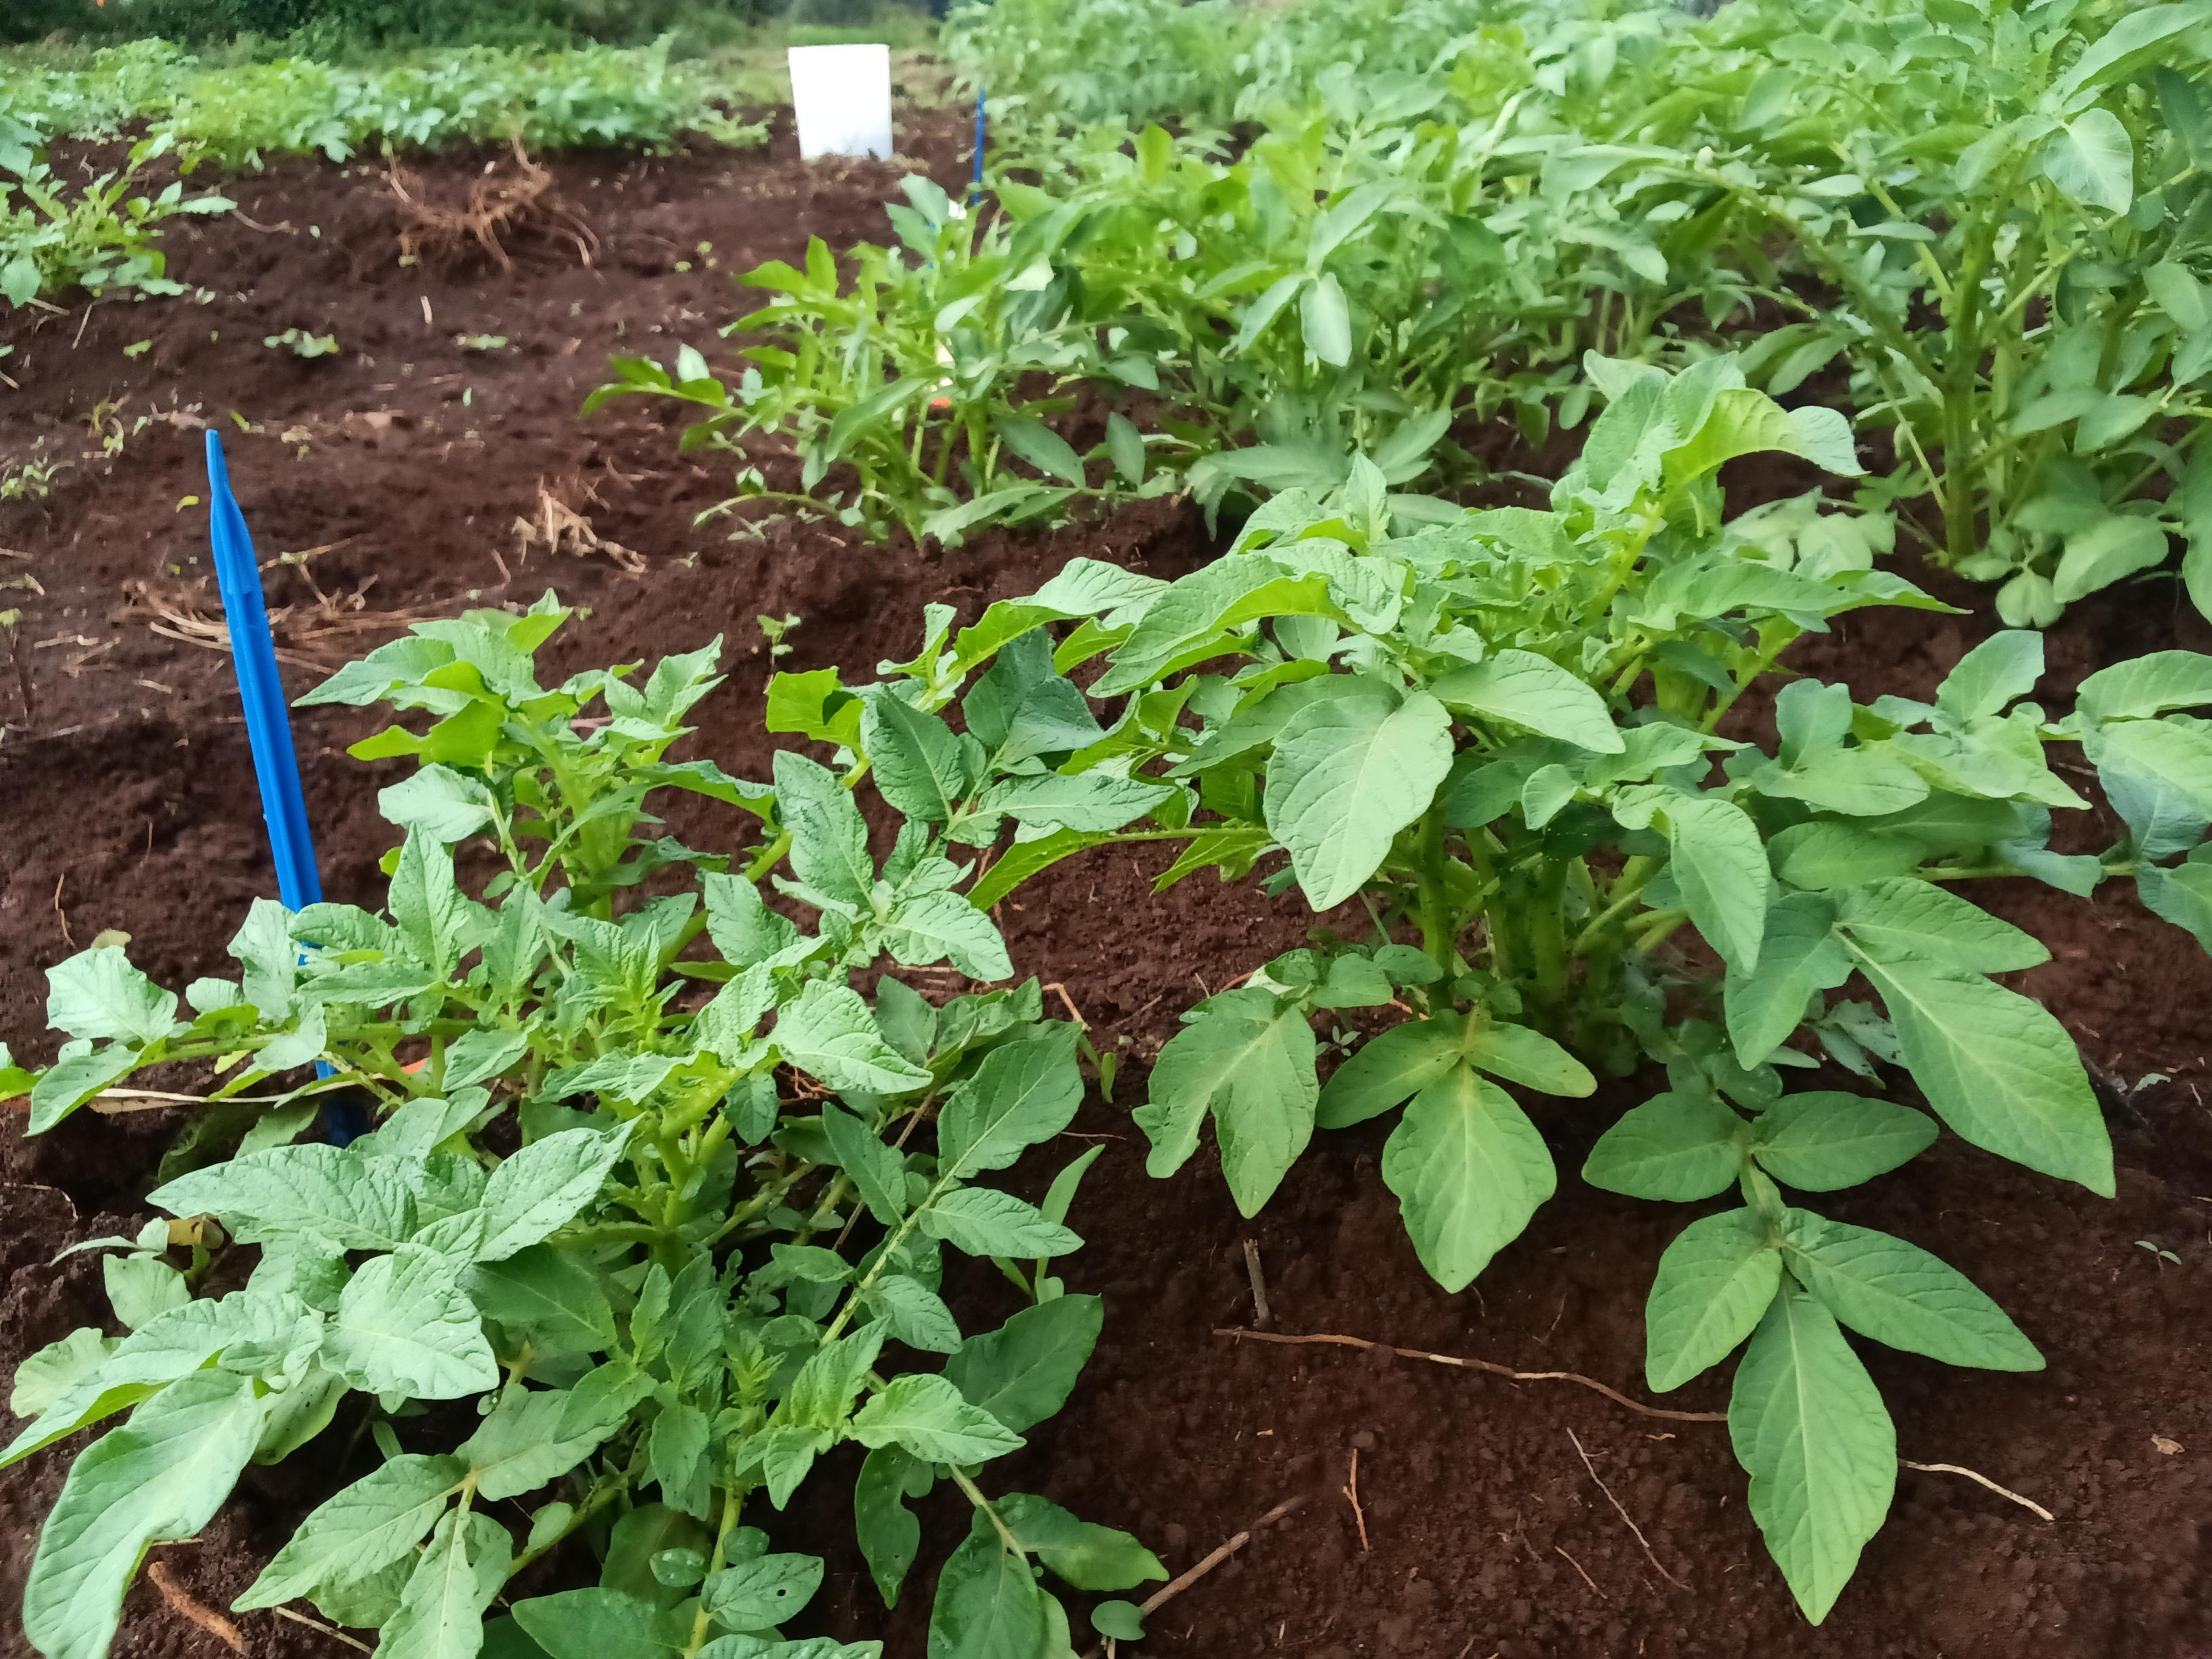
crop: potato
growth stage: vegetative
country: Kenya
